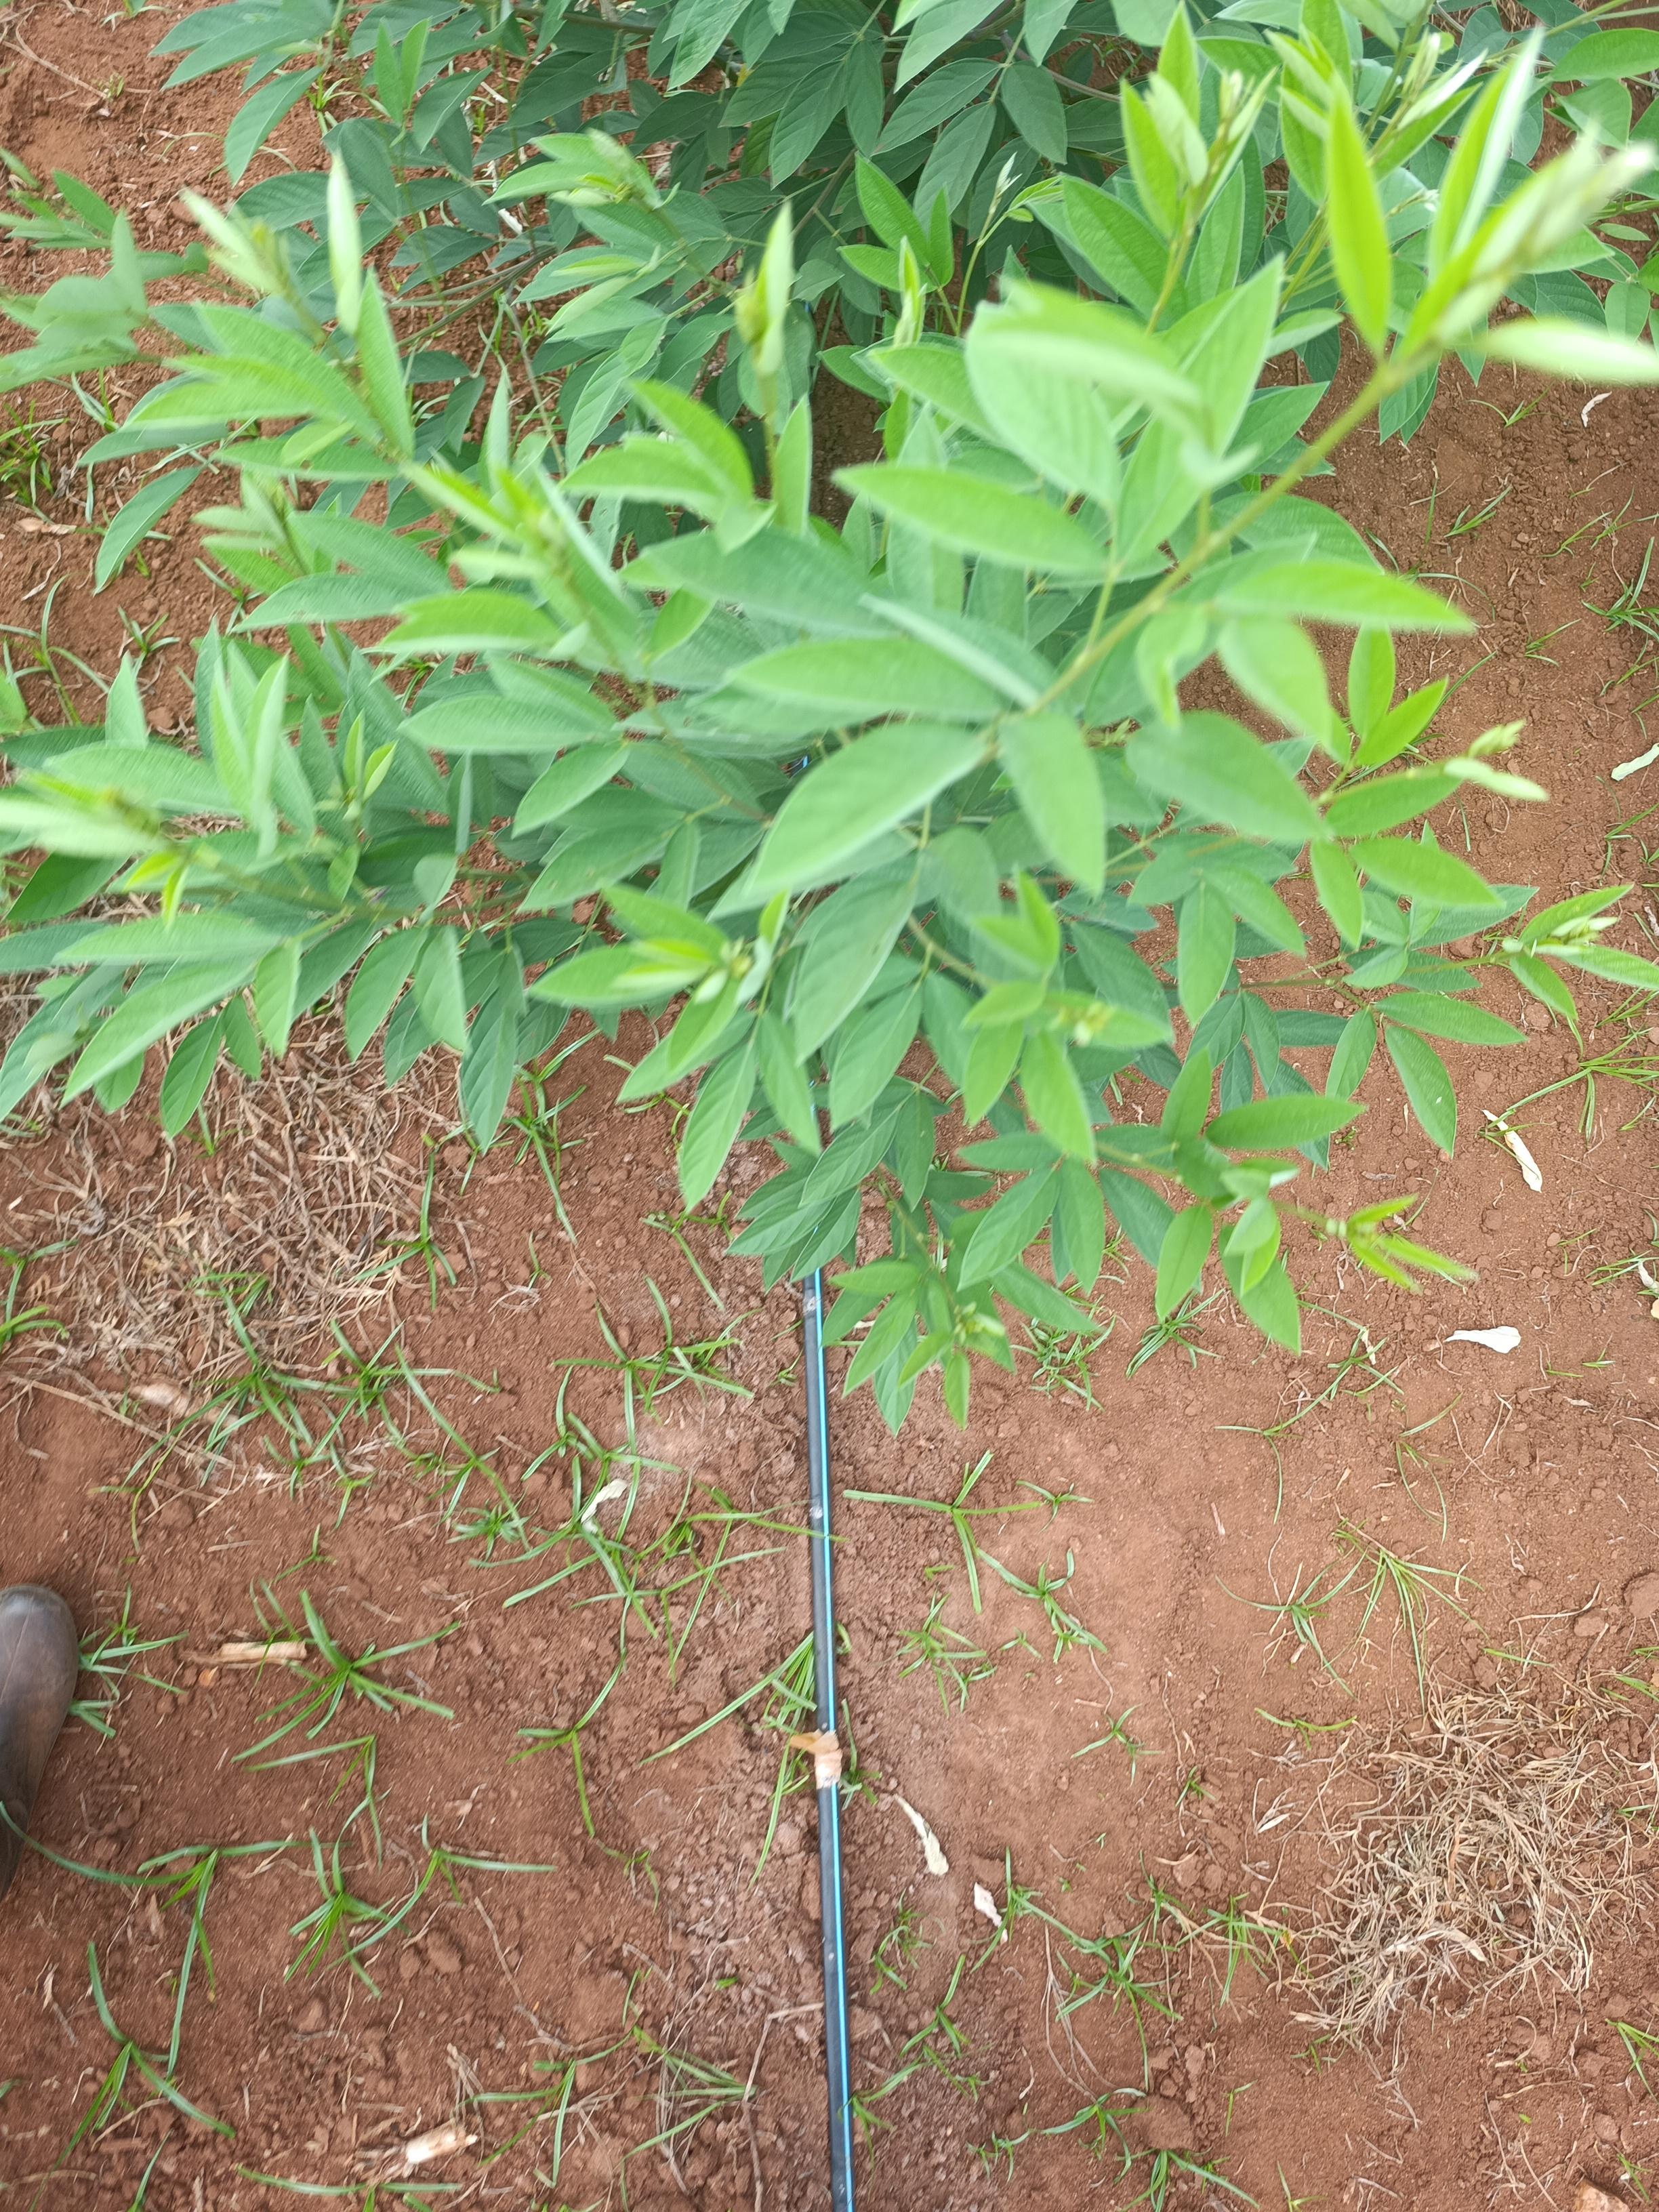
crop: pigeonpea
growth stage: vegetative
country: Kenya
